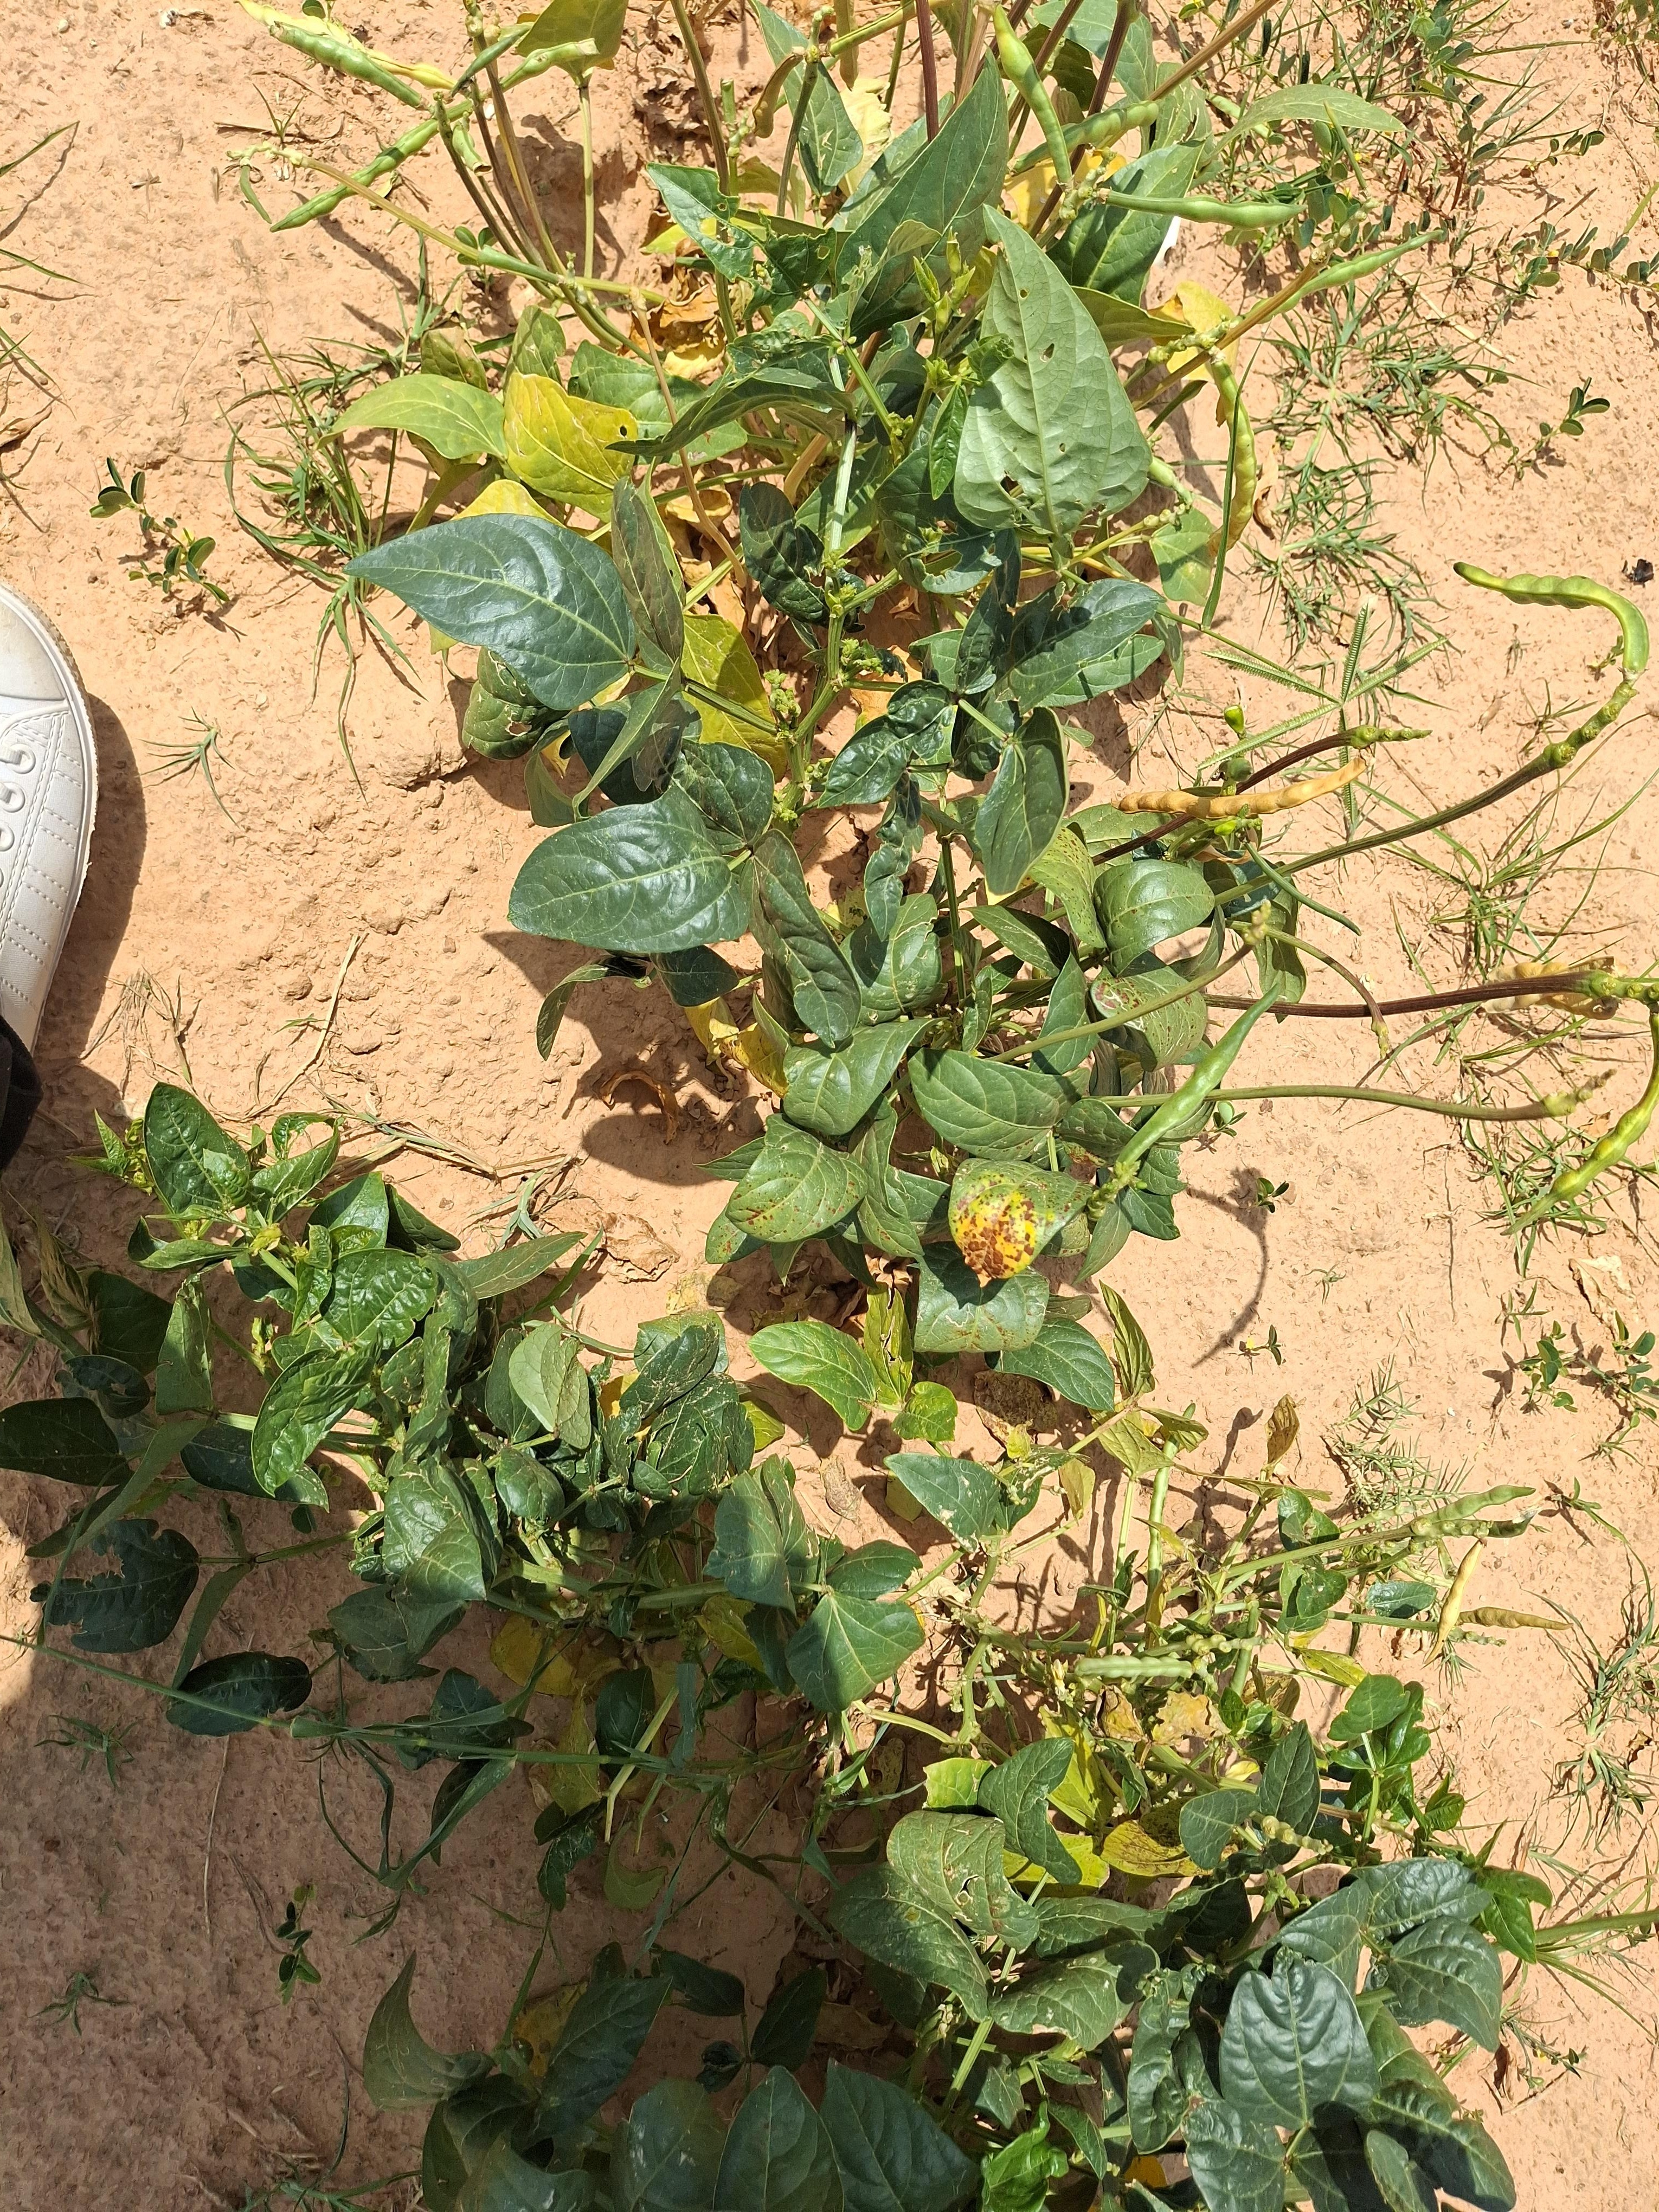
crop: cowpea
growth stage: harvest maturity
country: Nigeria
